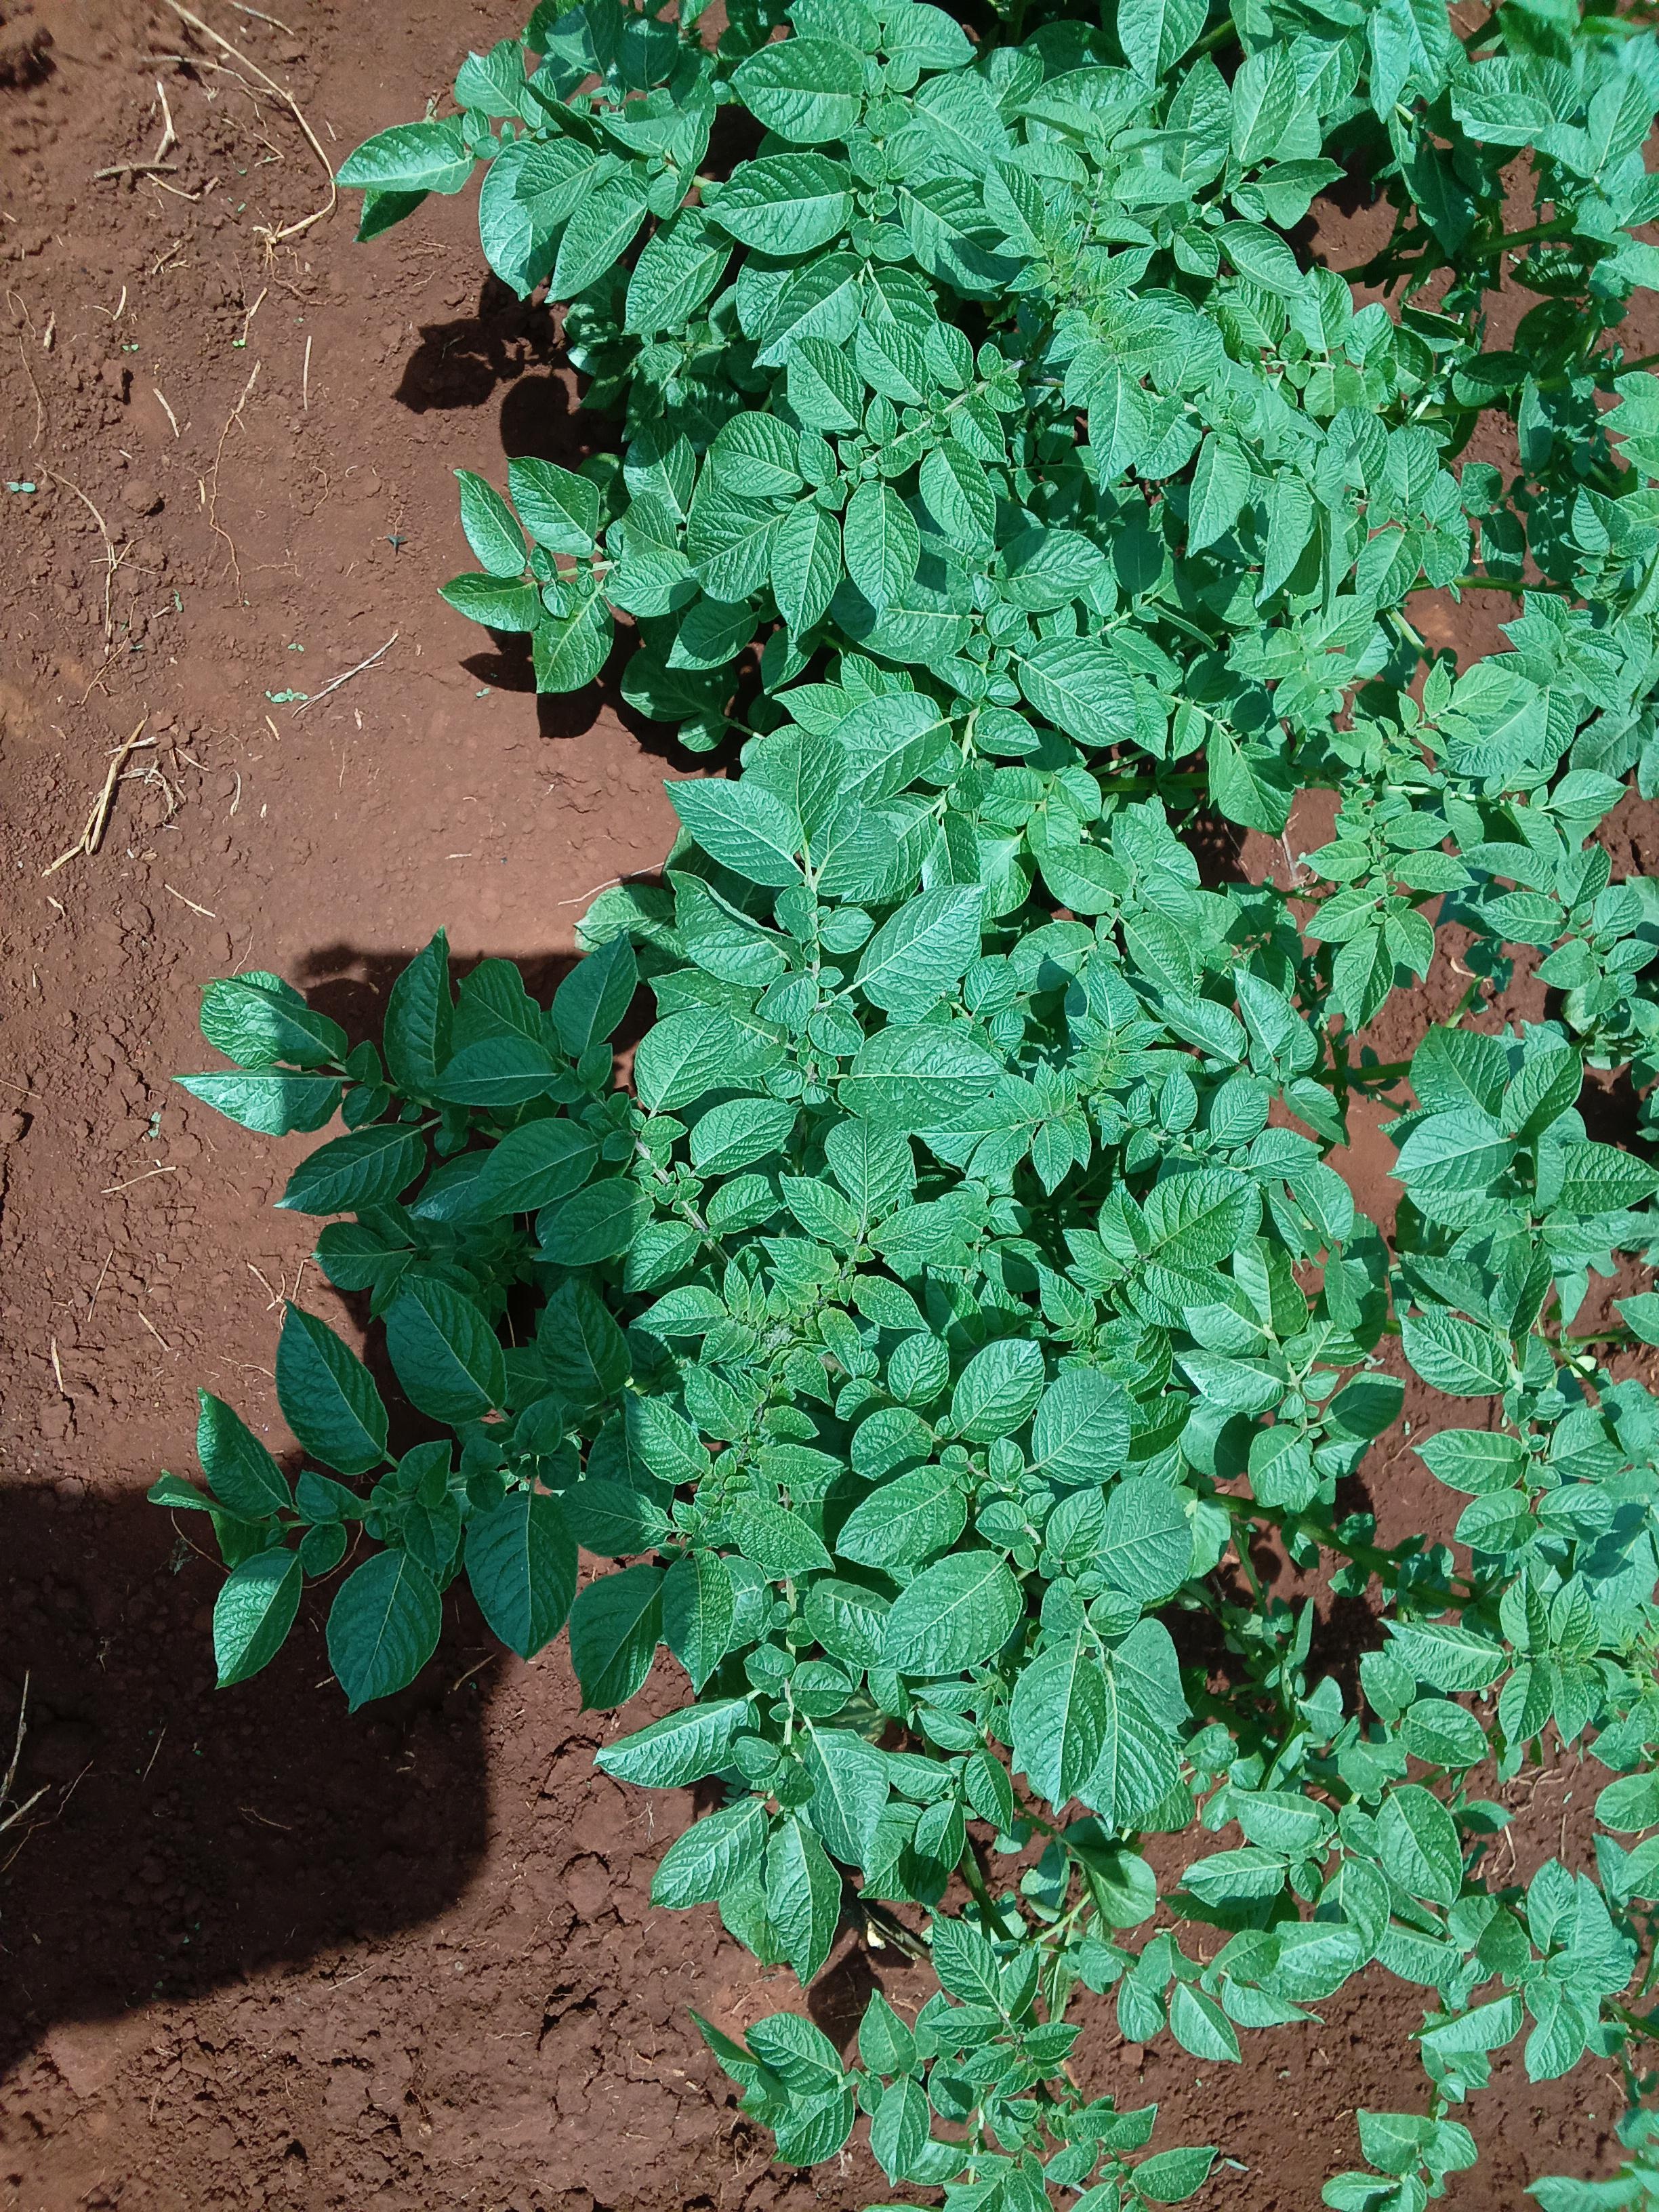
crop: potato
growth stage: vegetative
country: Kenya
